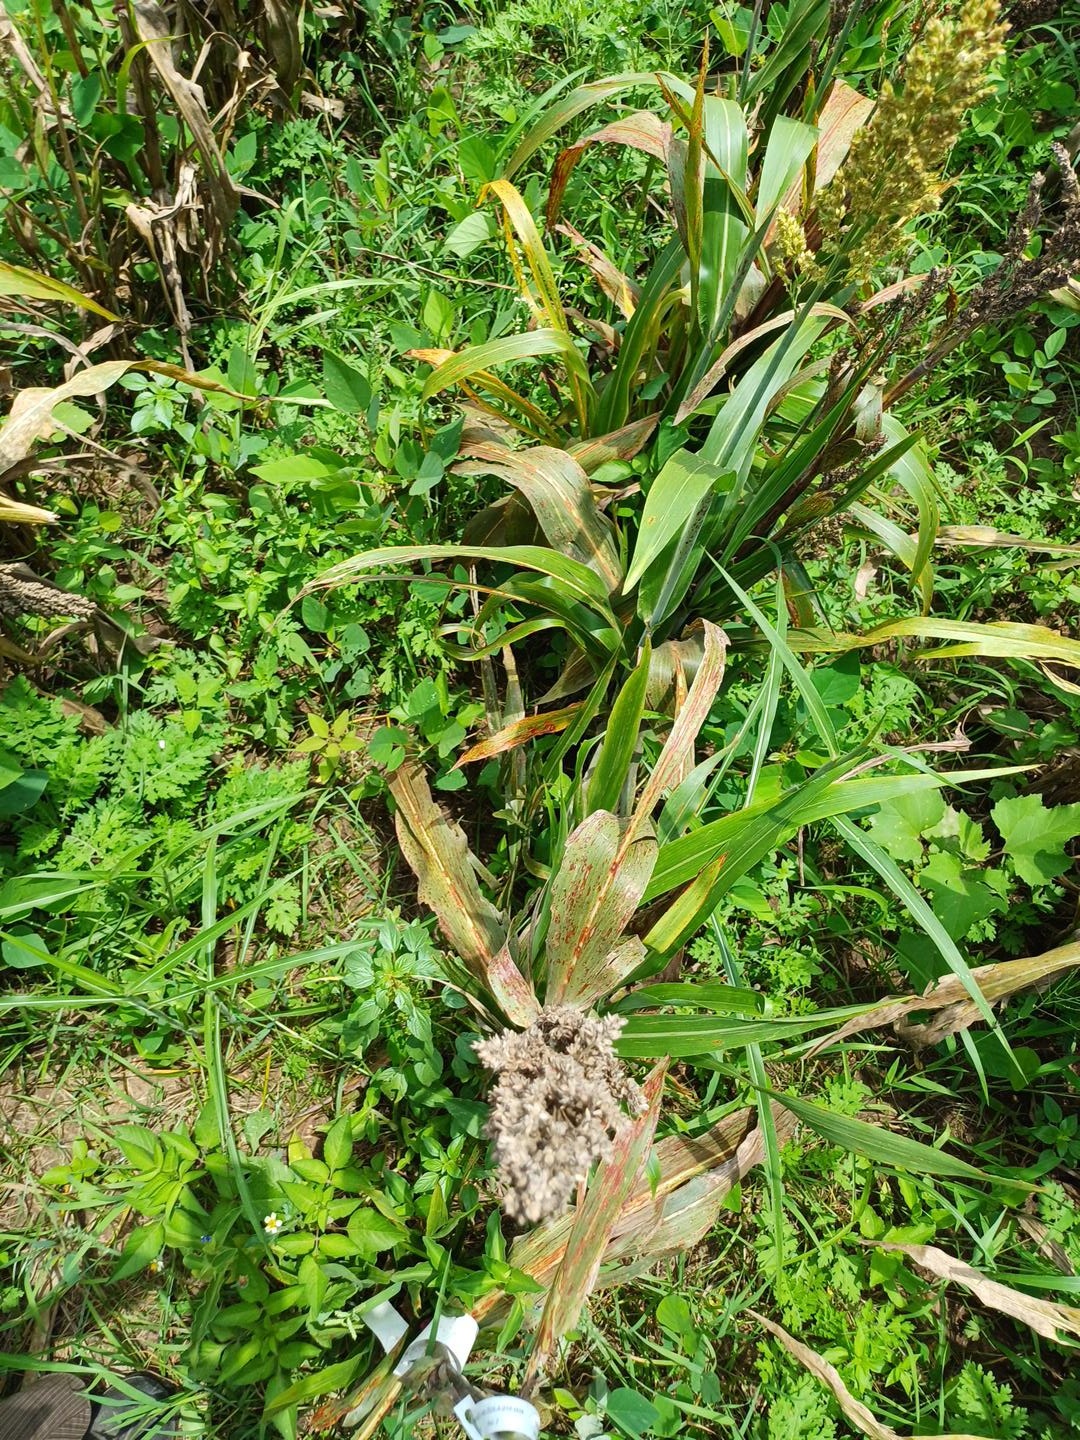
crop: sorghum
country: Kenya
